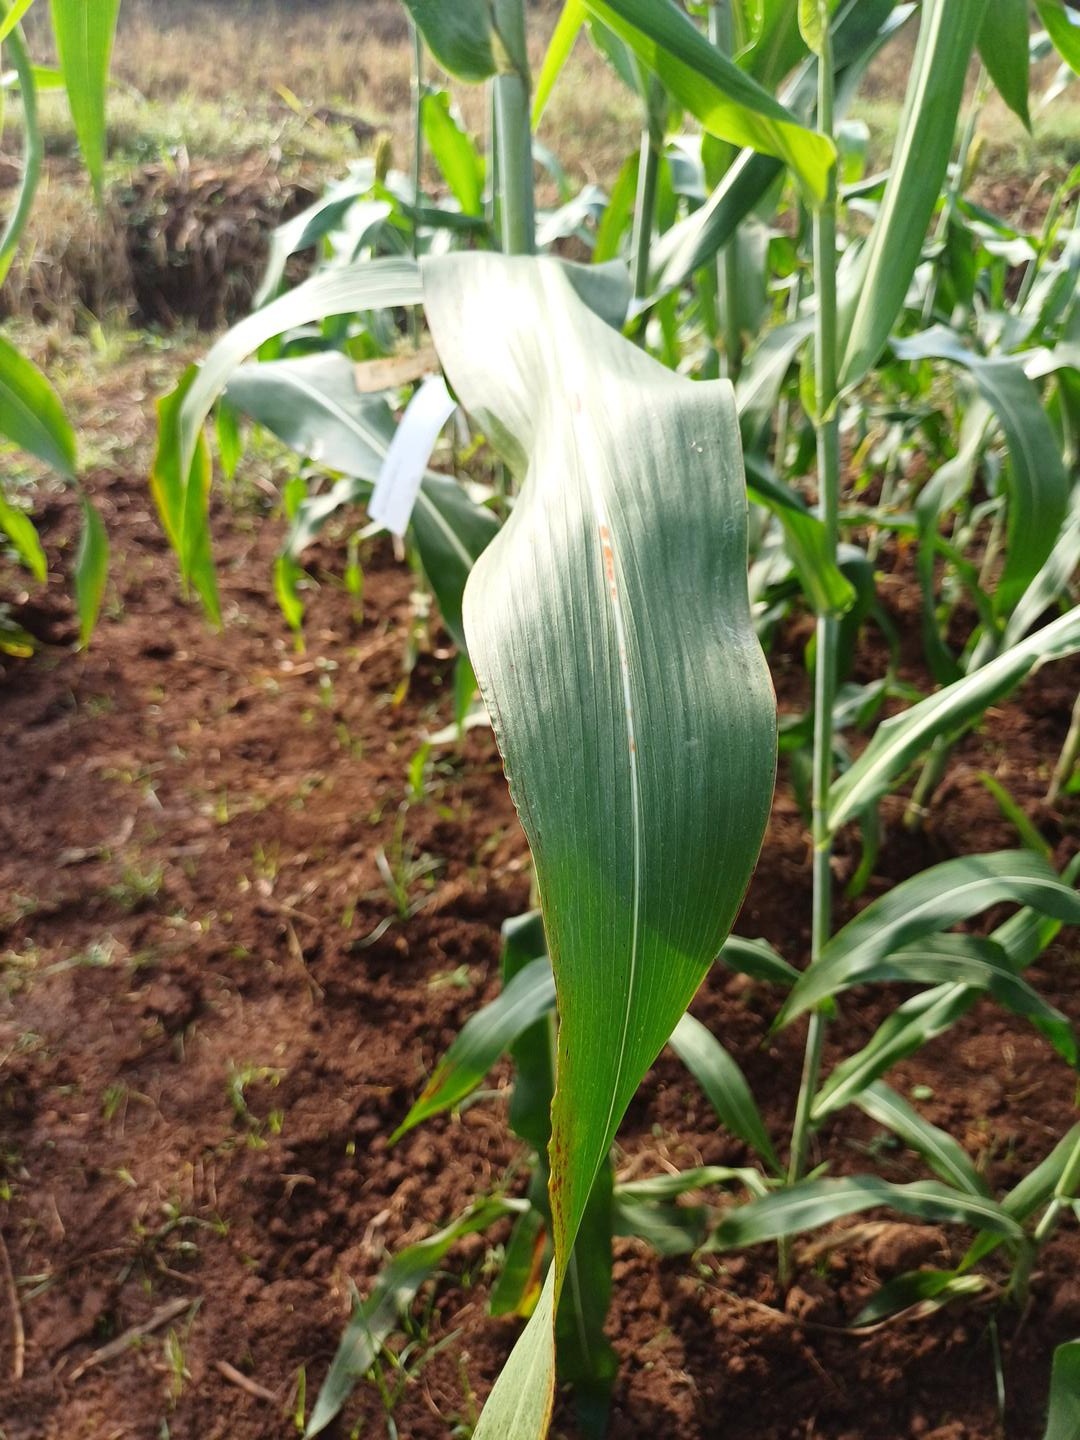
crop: sorghum
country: Kenya
